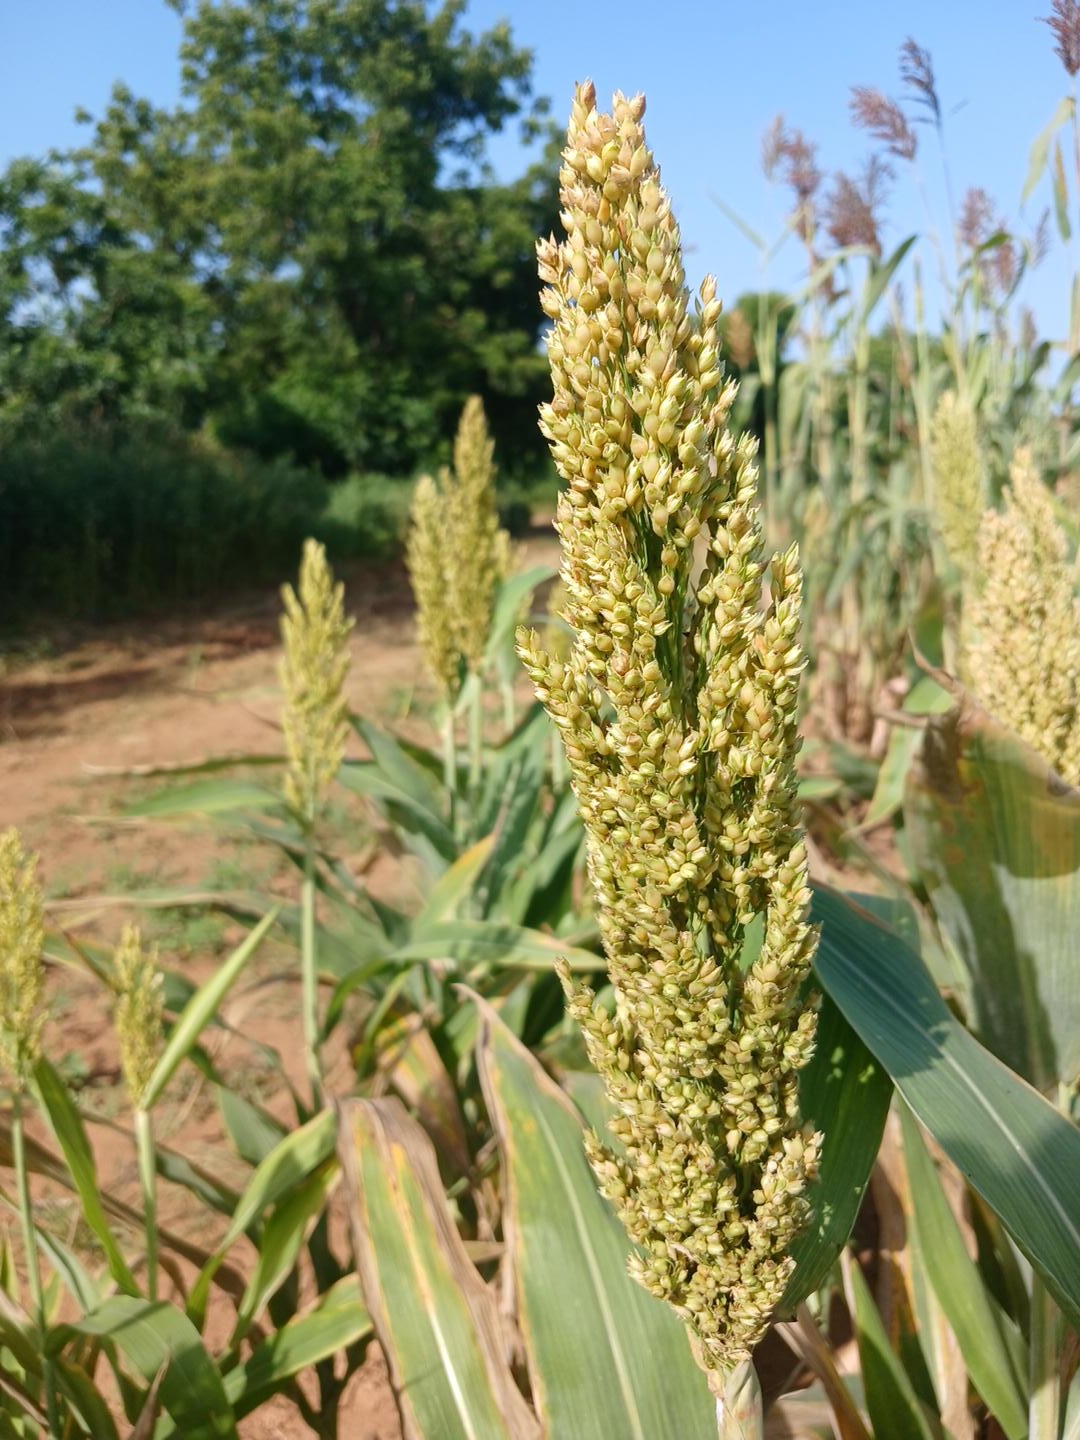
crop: sorghum
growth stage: filling grain
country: Senegal
